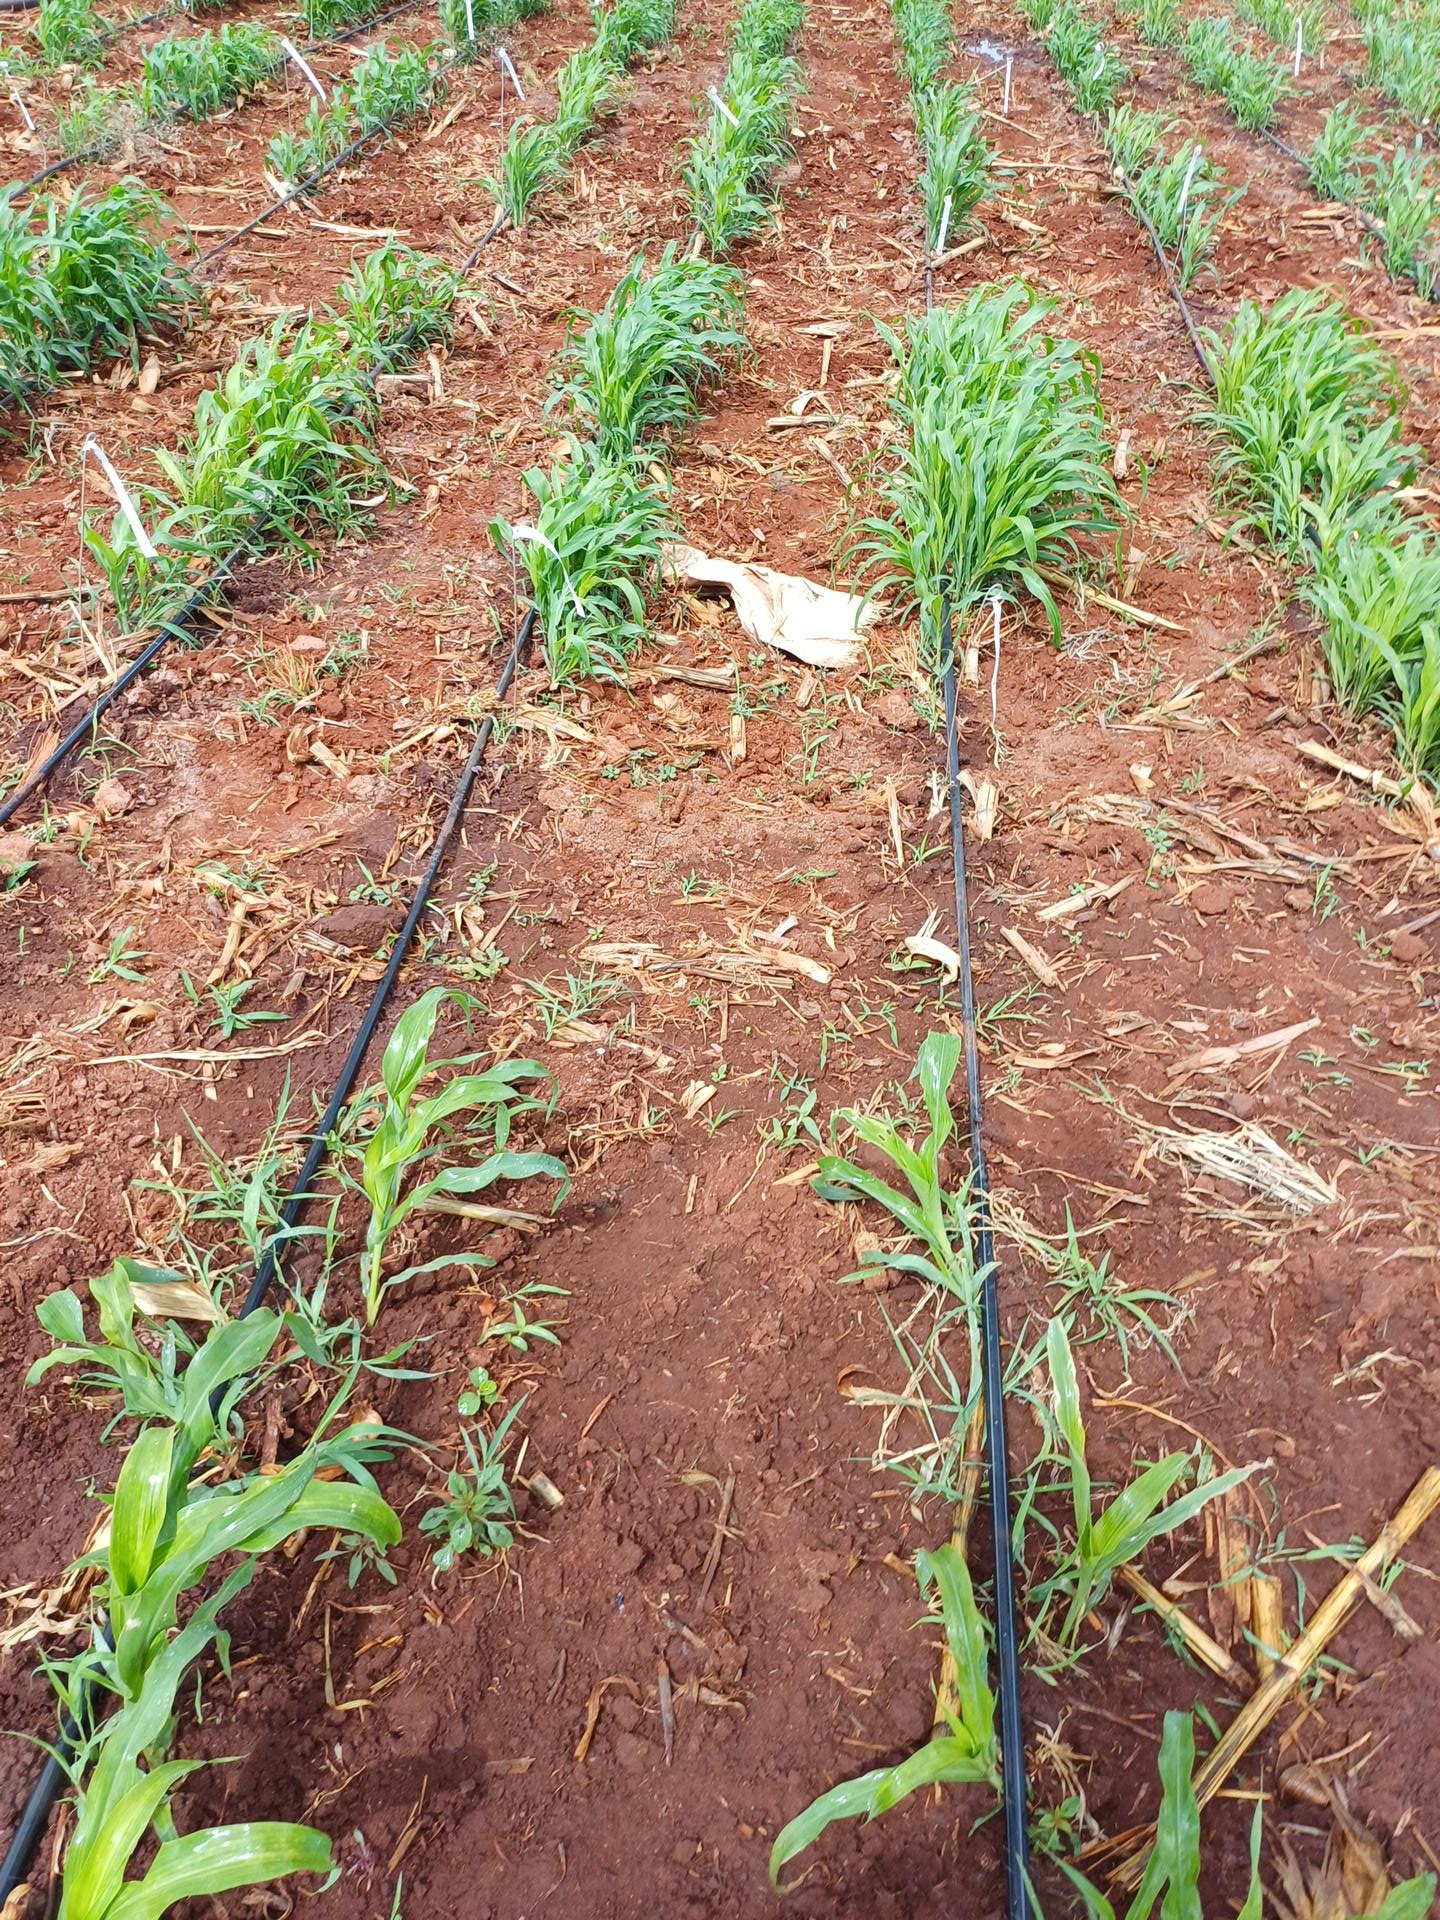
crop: sorghum
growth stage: vegetative
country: Kenya
